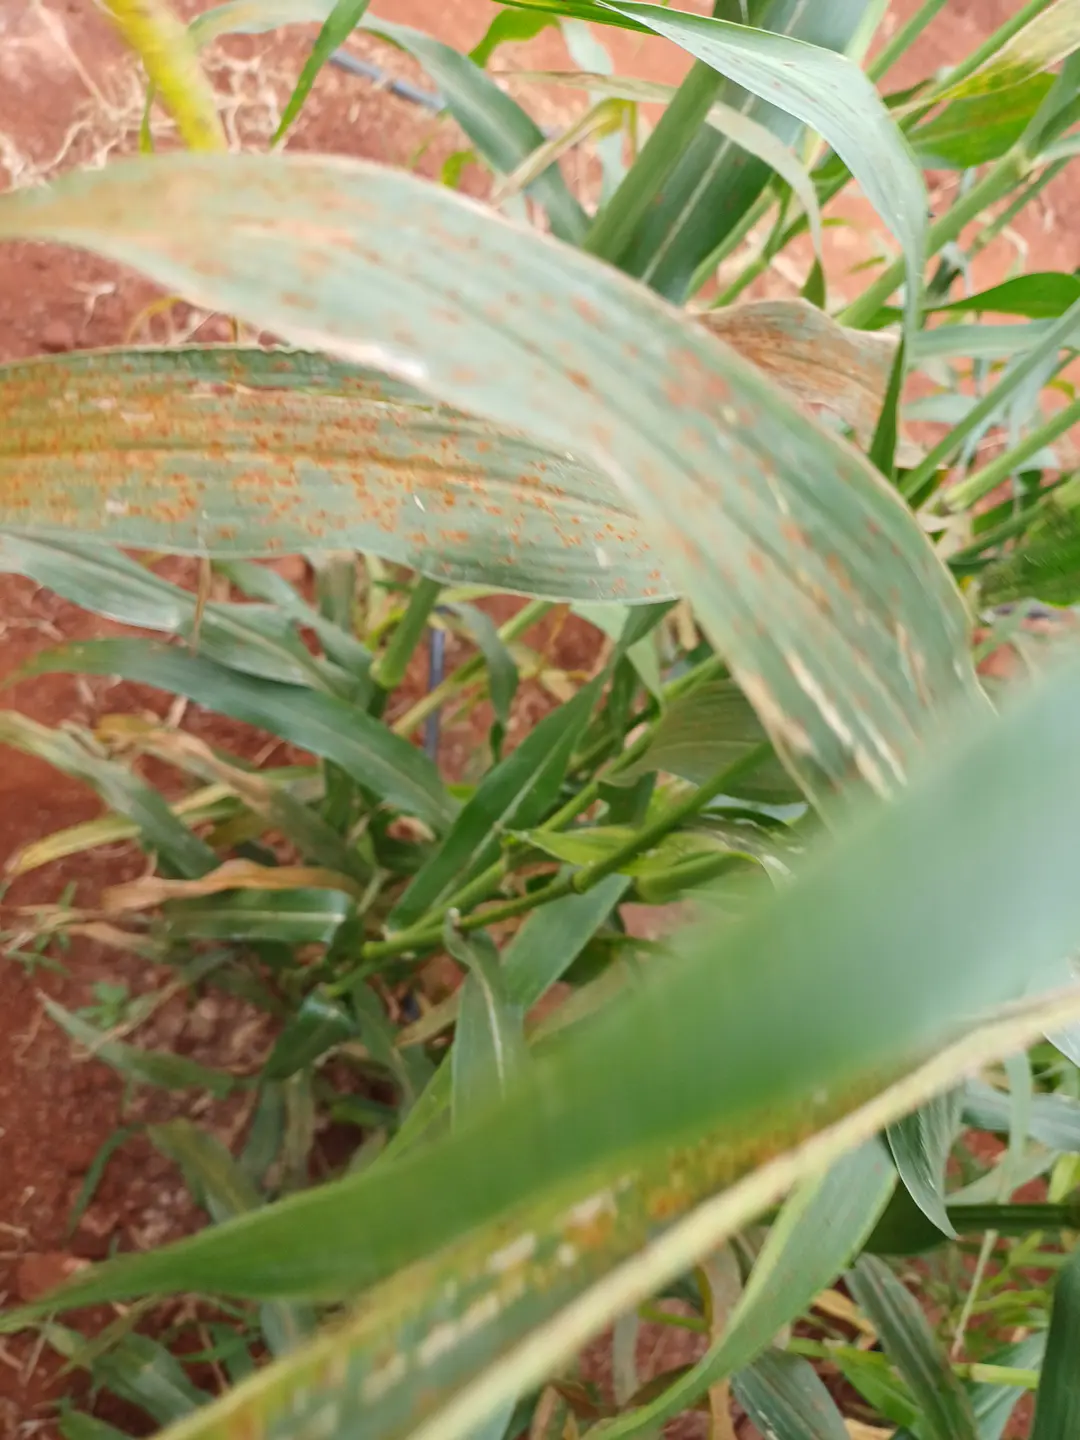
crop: pearl millet
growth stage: filling grain
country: Kenya
